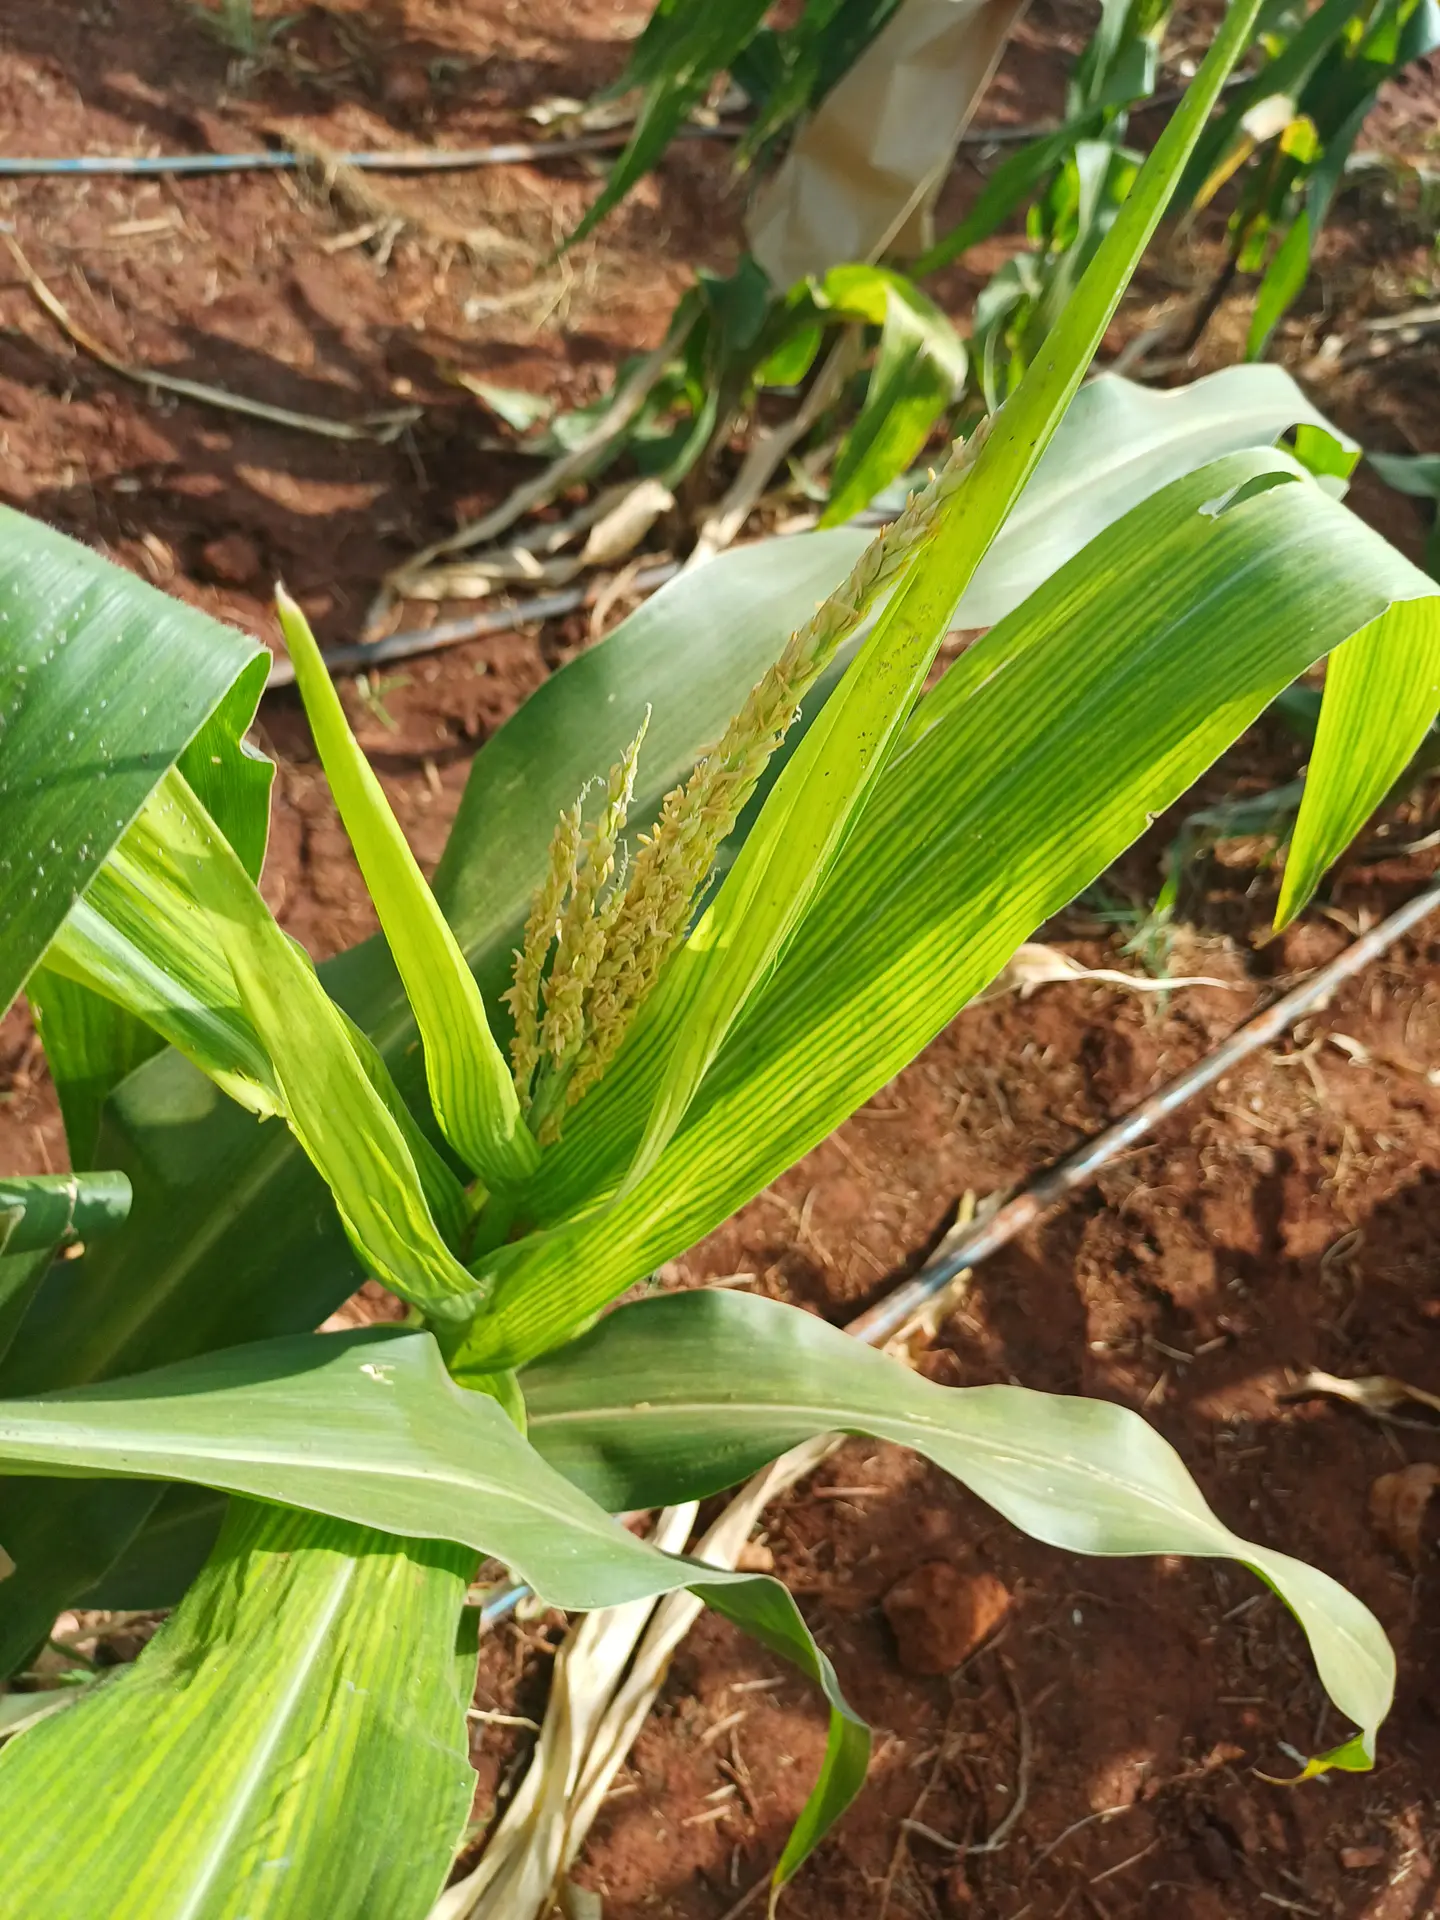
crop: maize
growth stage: flowering
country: Kenya
